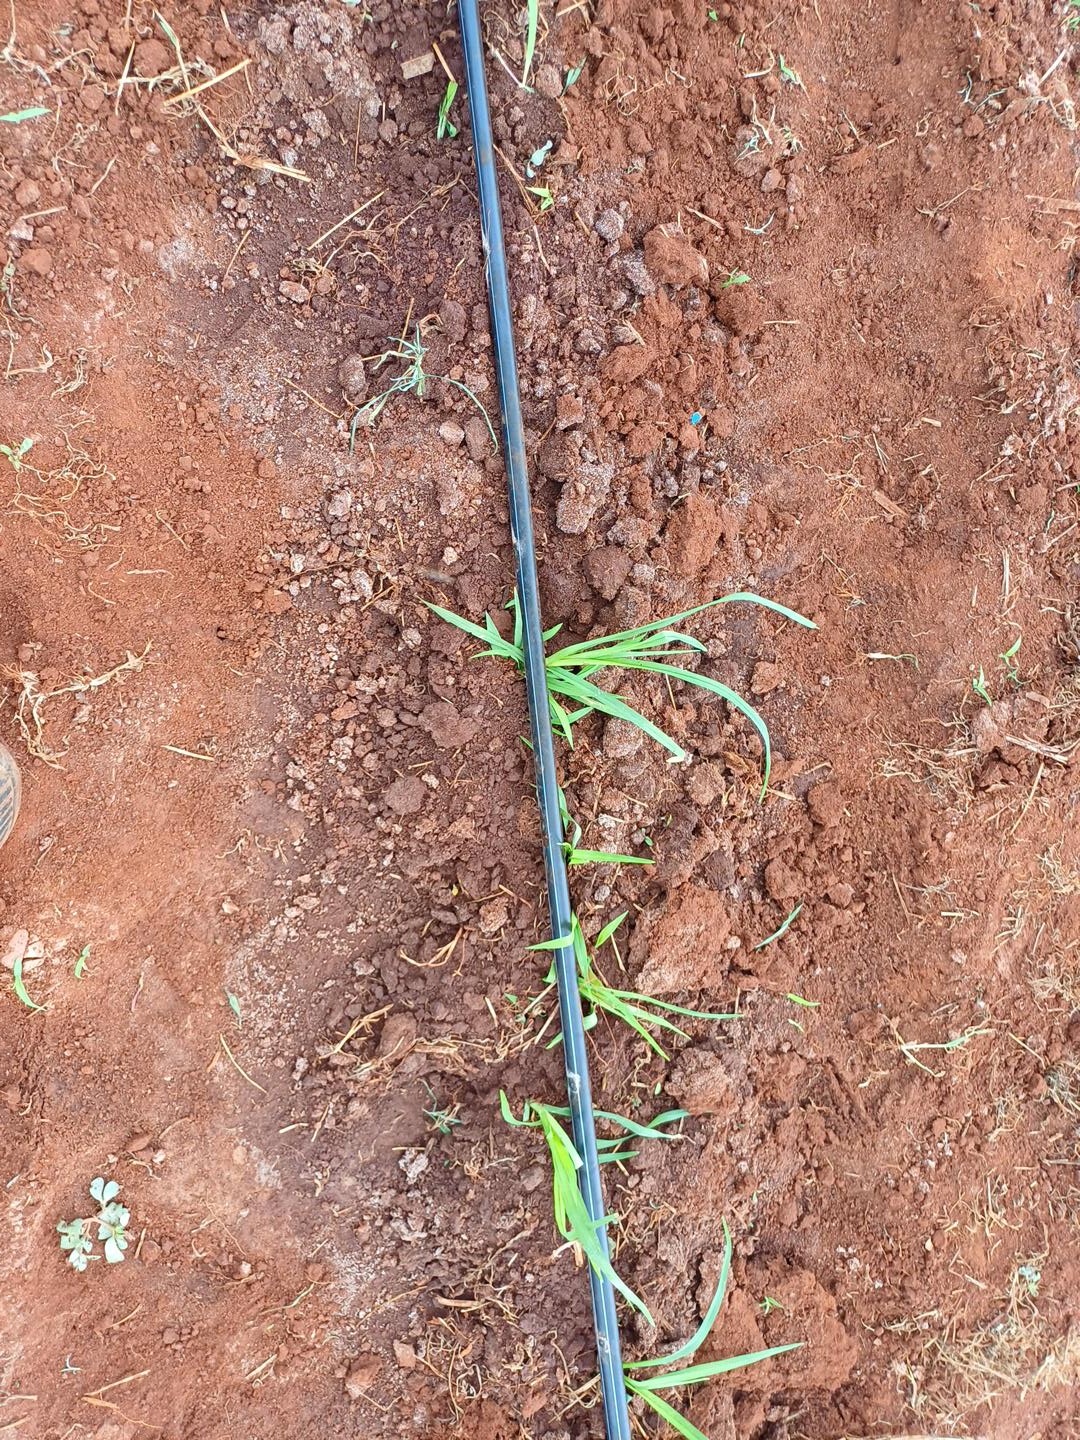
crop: finger millet
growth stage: vegetative
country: Kenya
